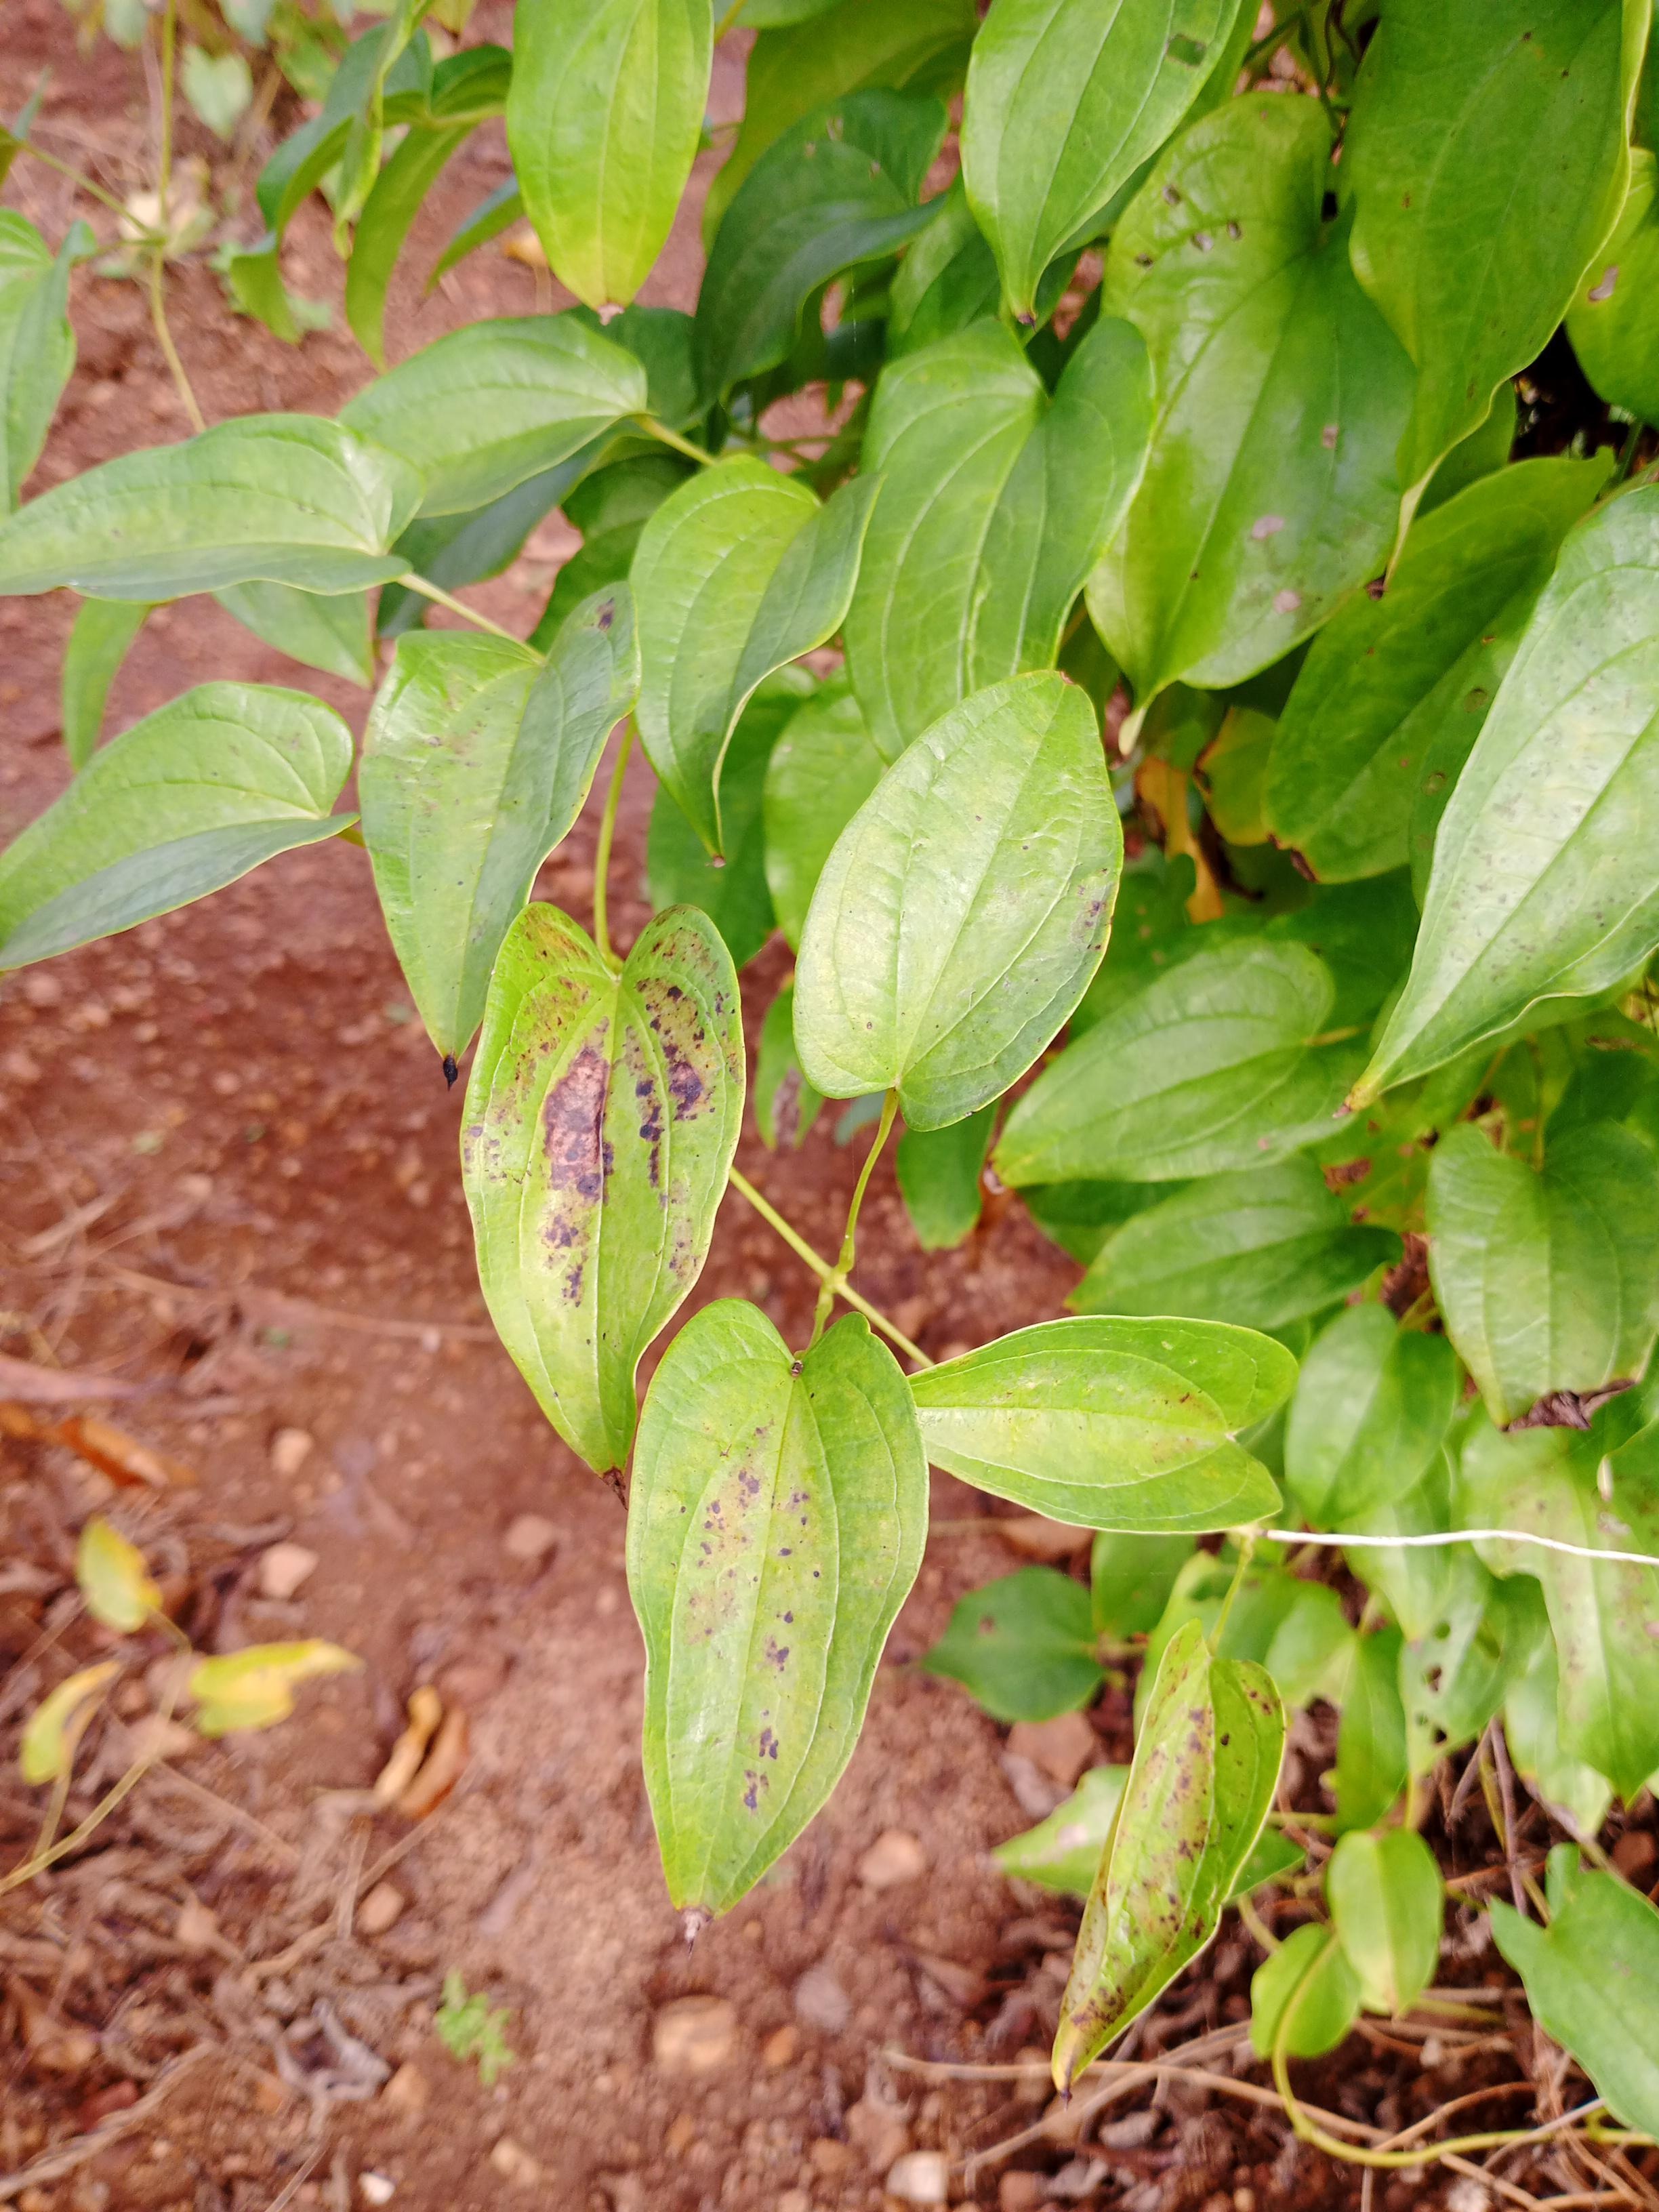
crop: yam
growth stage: vegetative
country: Nigeria
